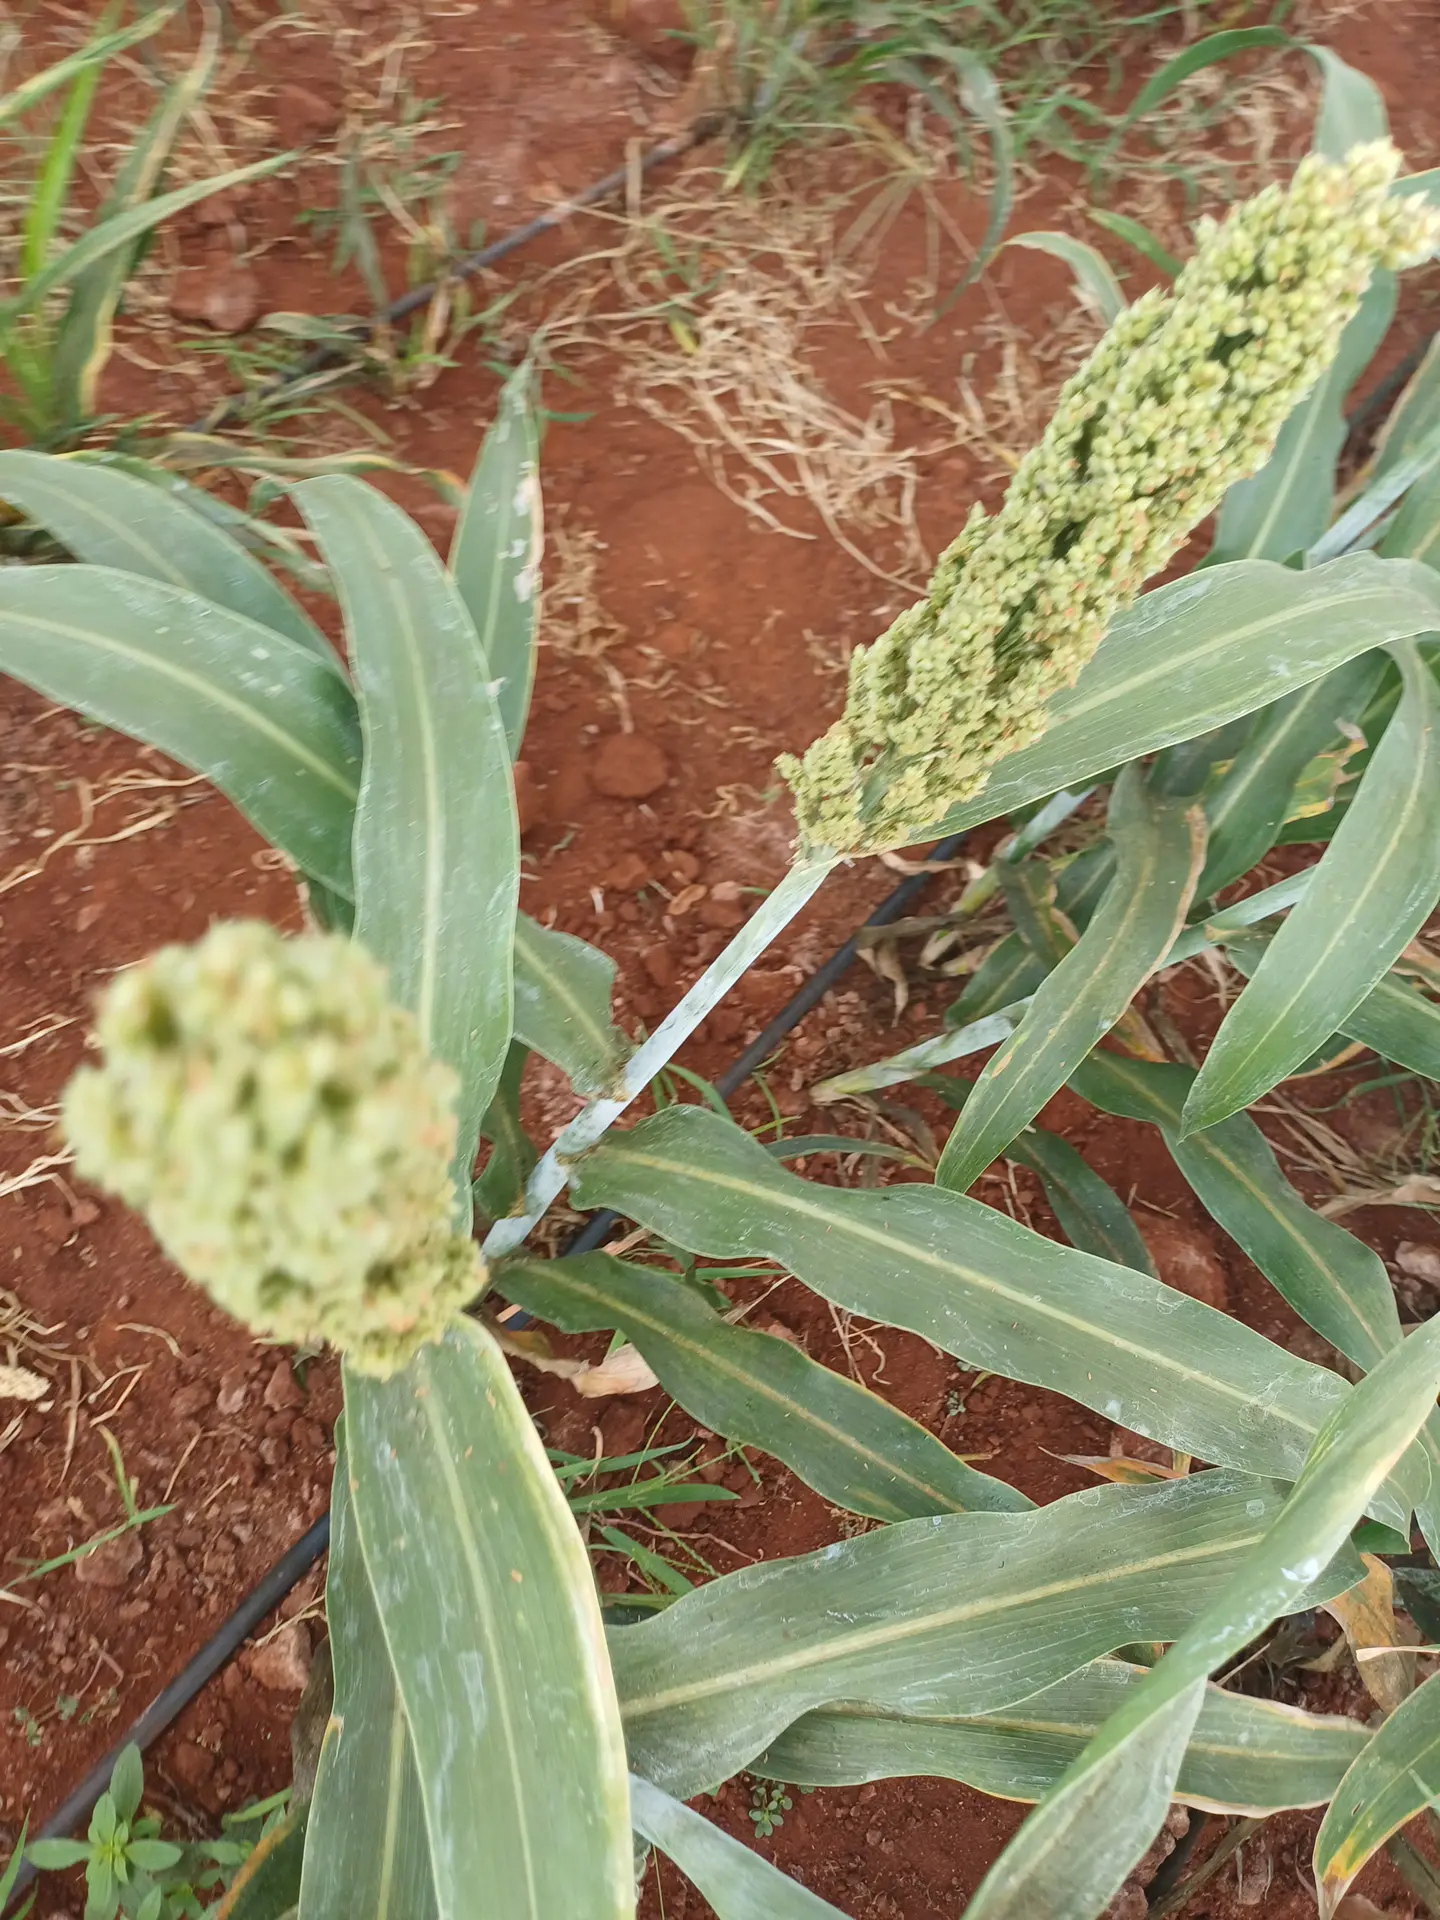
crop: sorghum
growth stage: filling grain
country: Kenya
